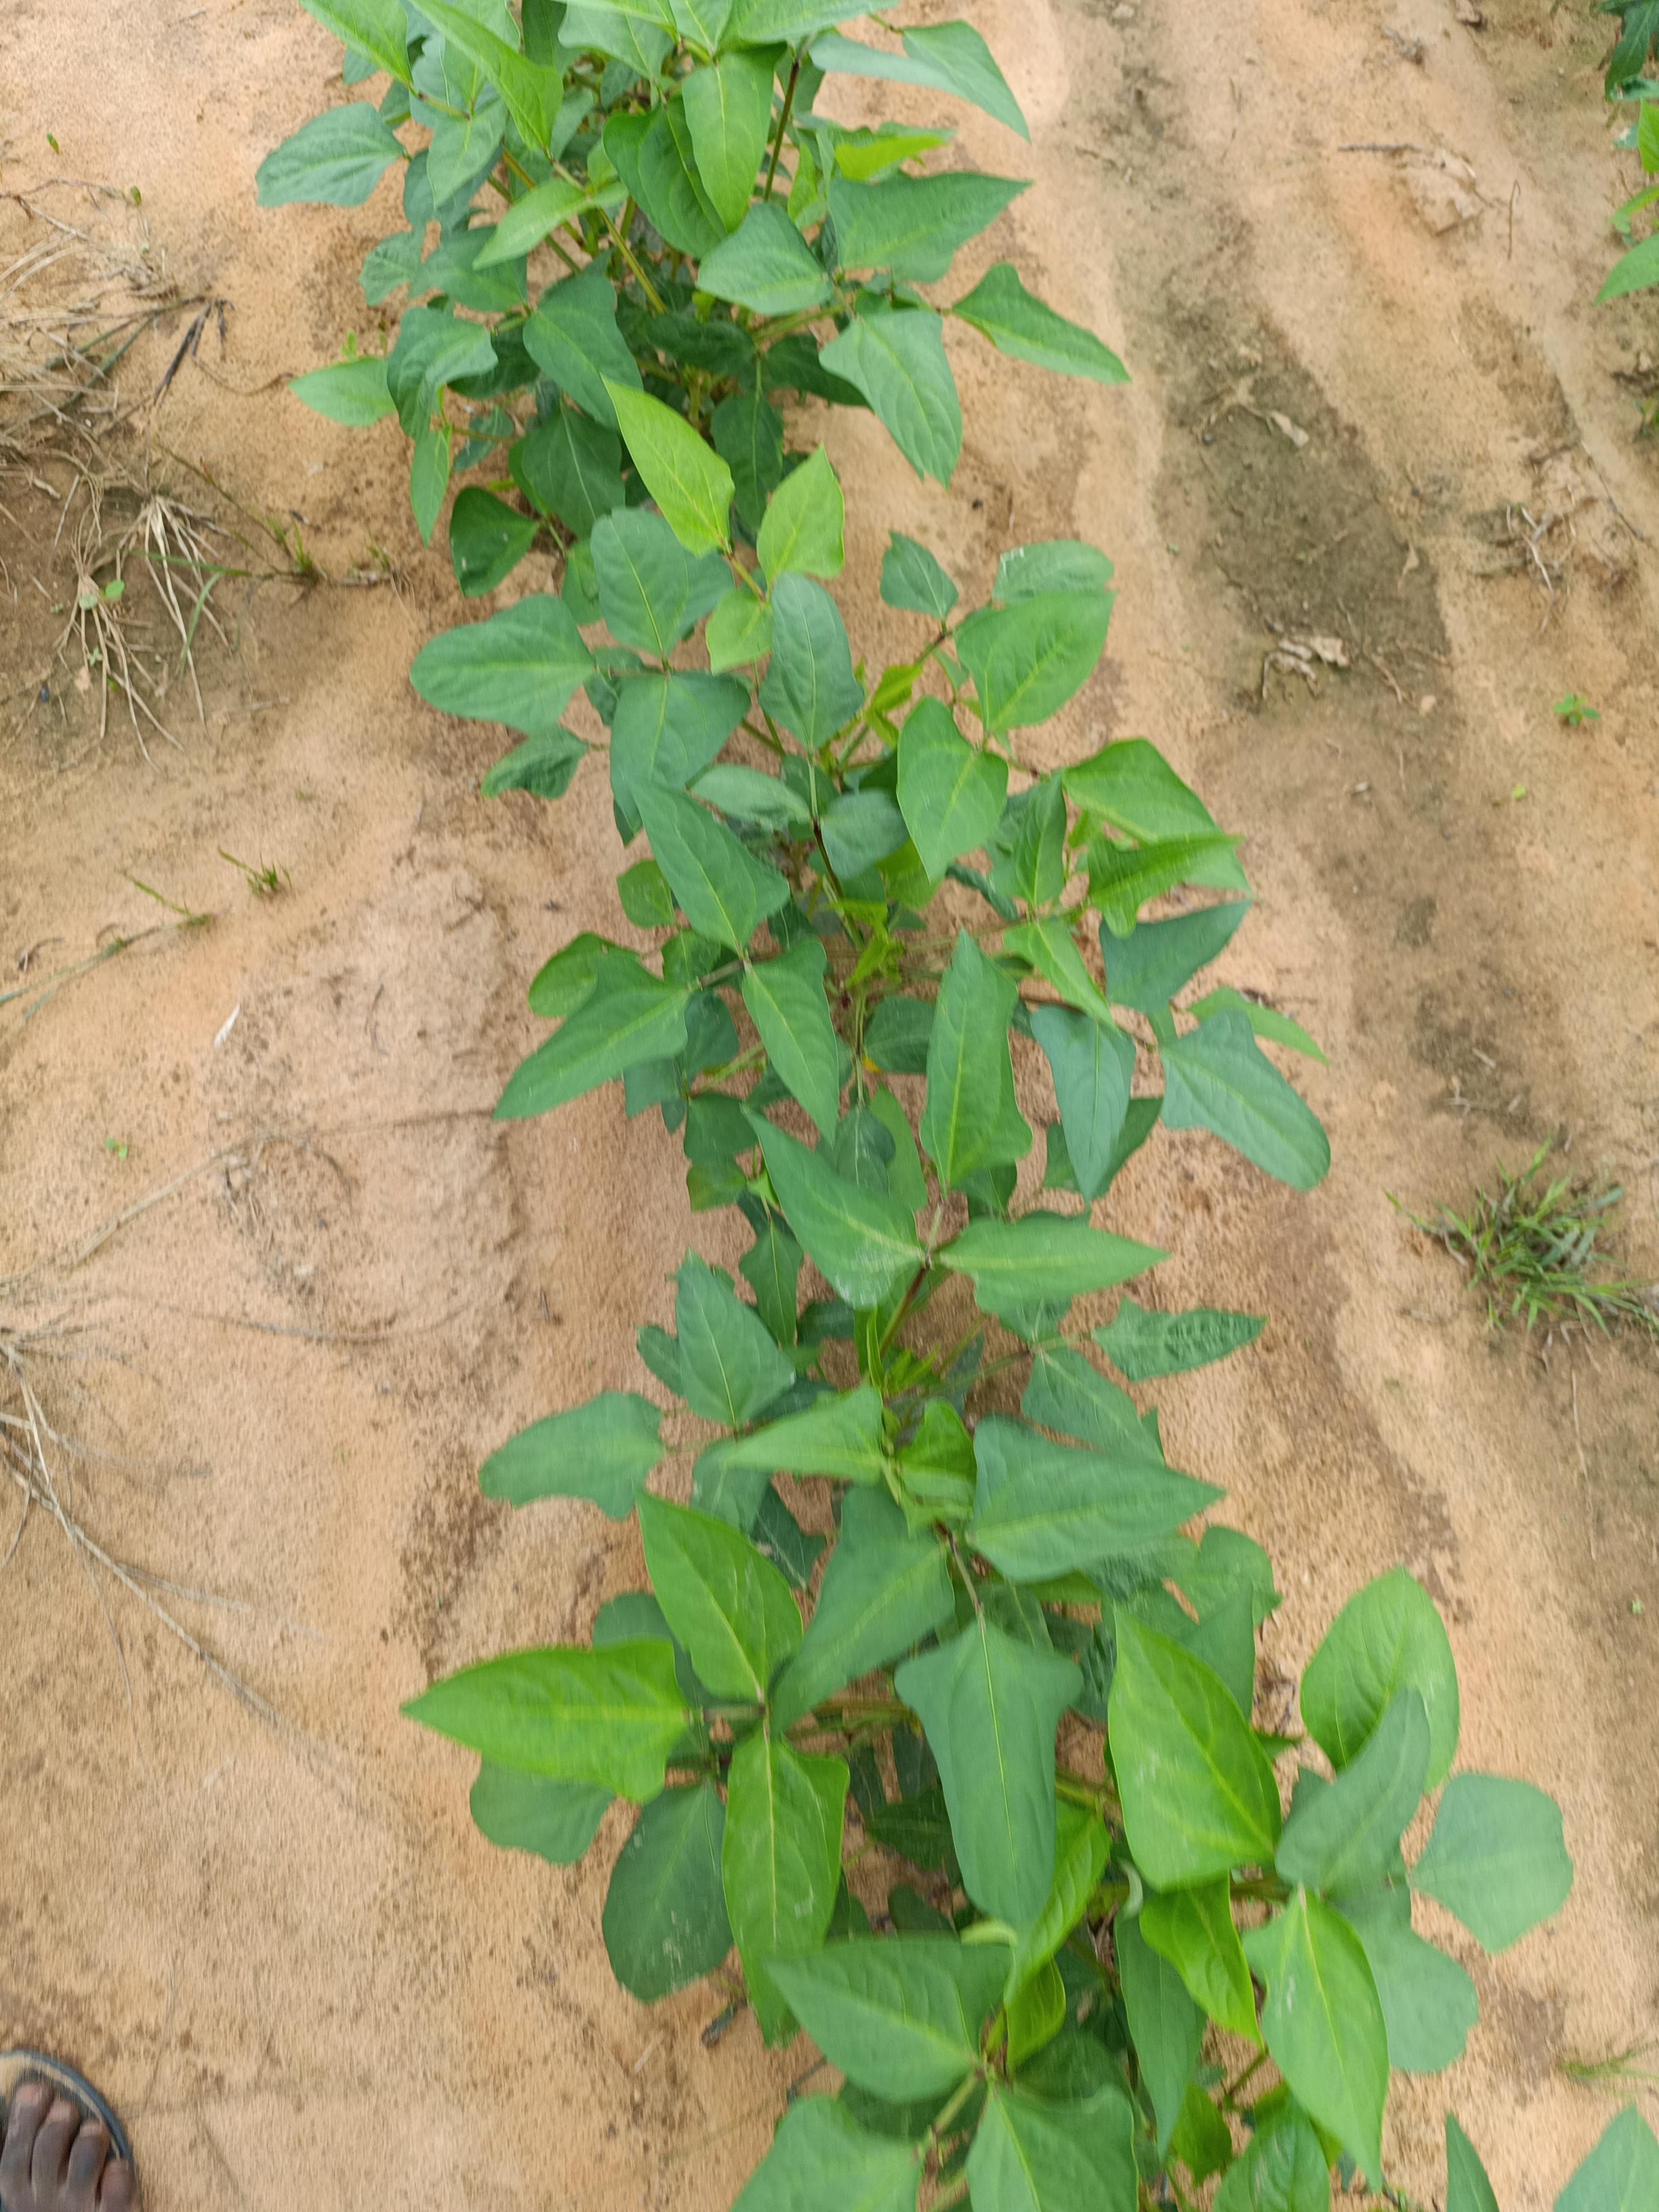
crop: cowpea
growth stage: emergence
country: Nigeria
